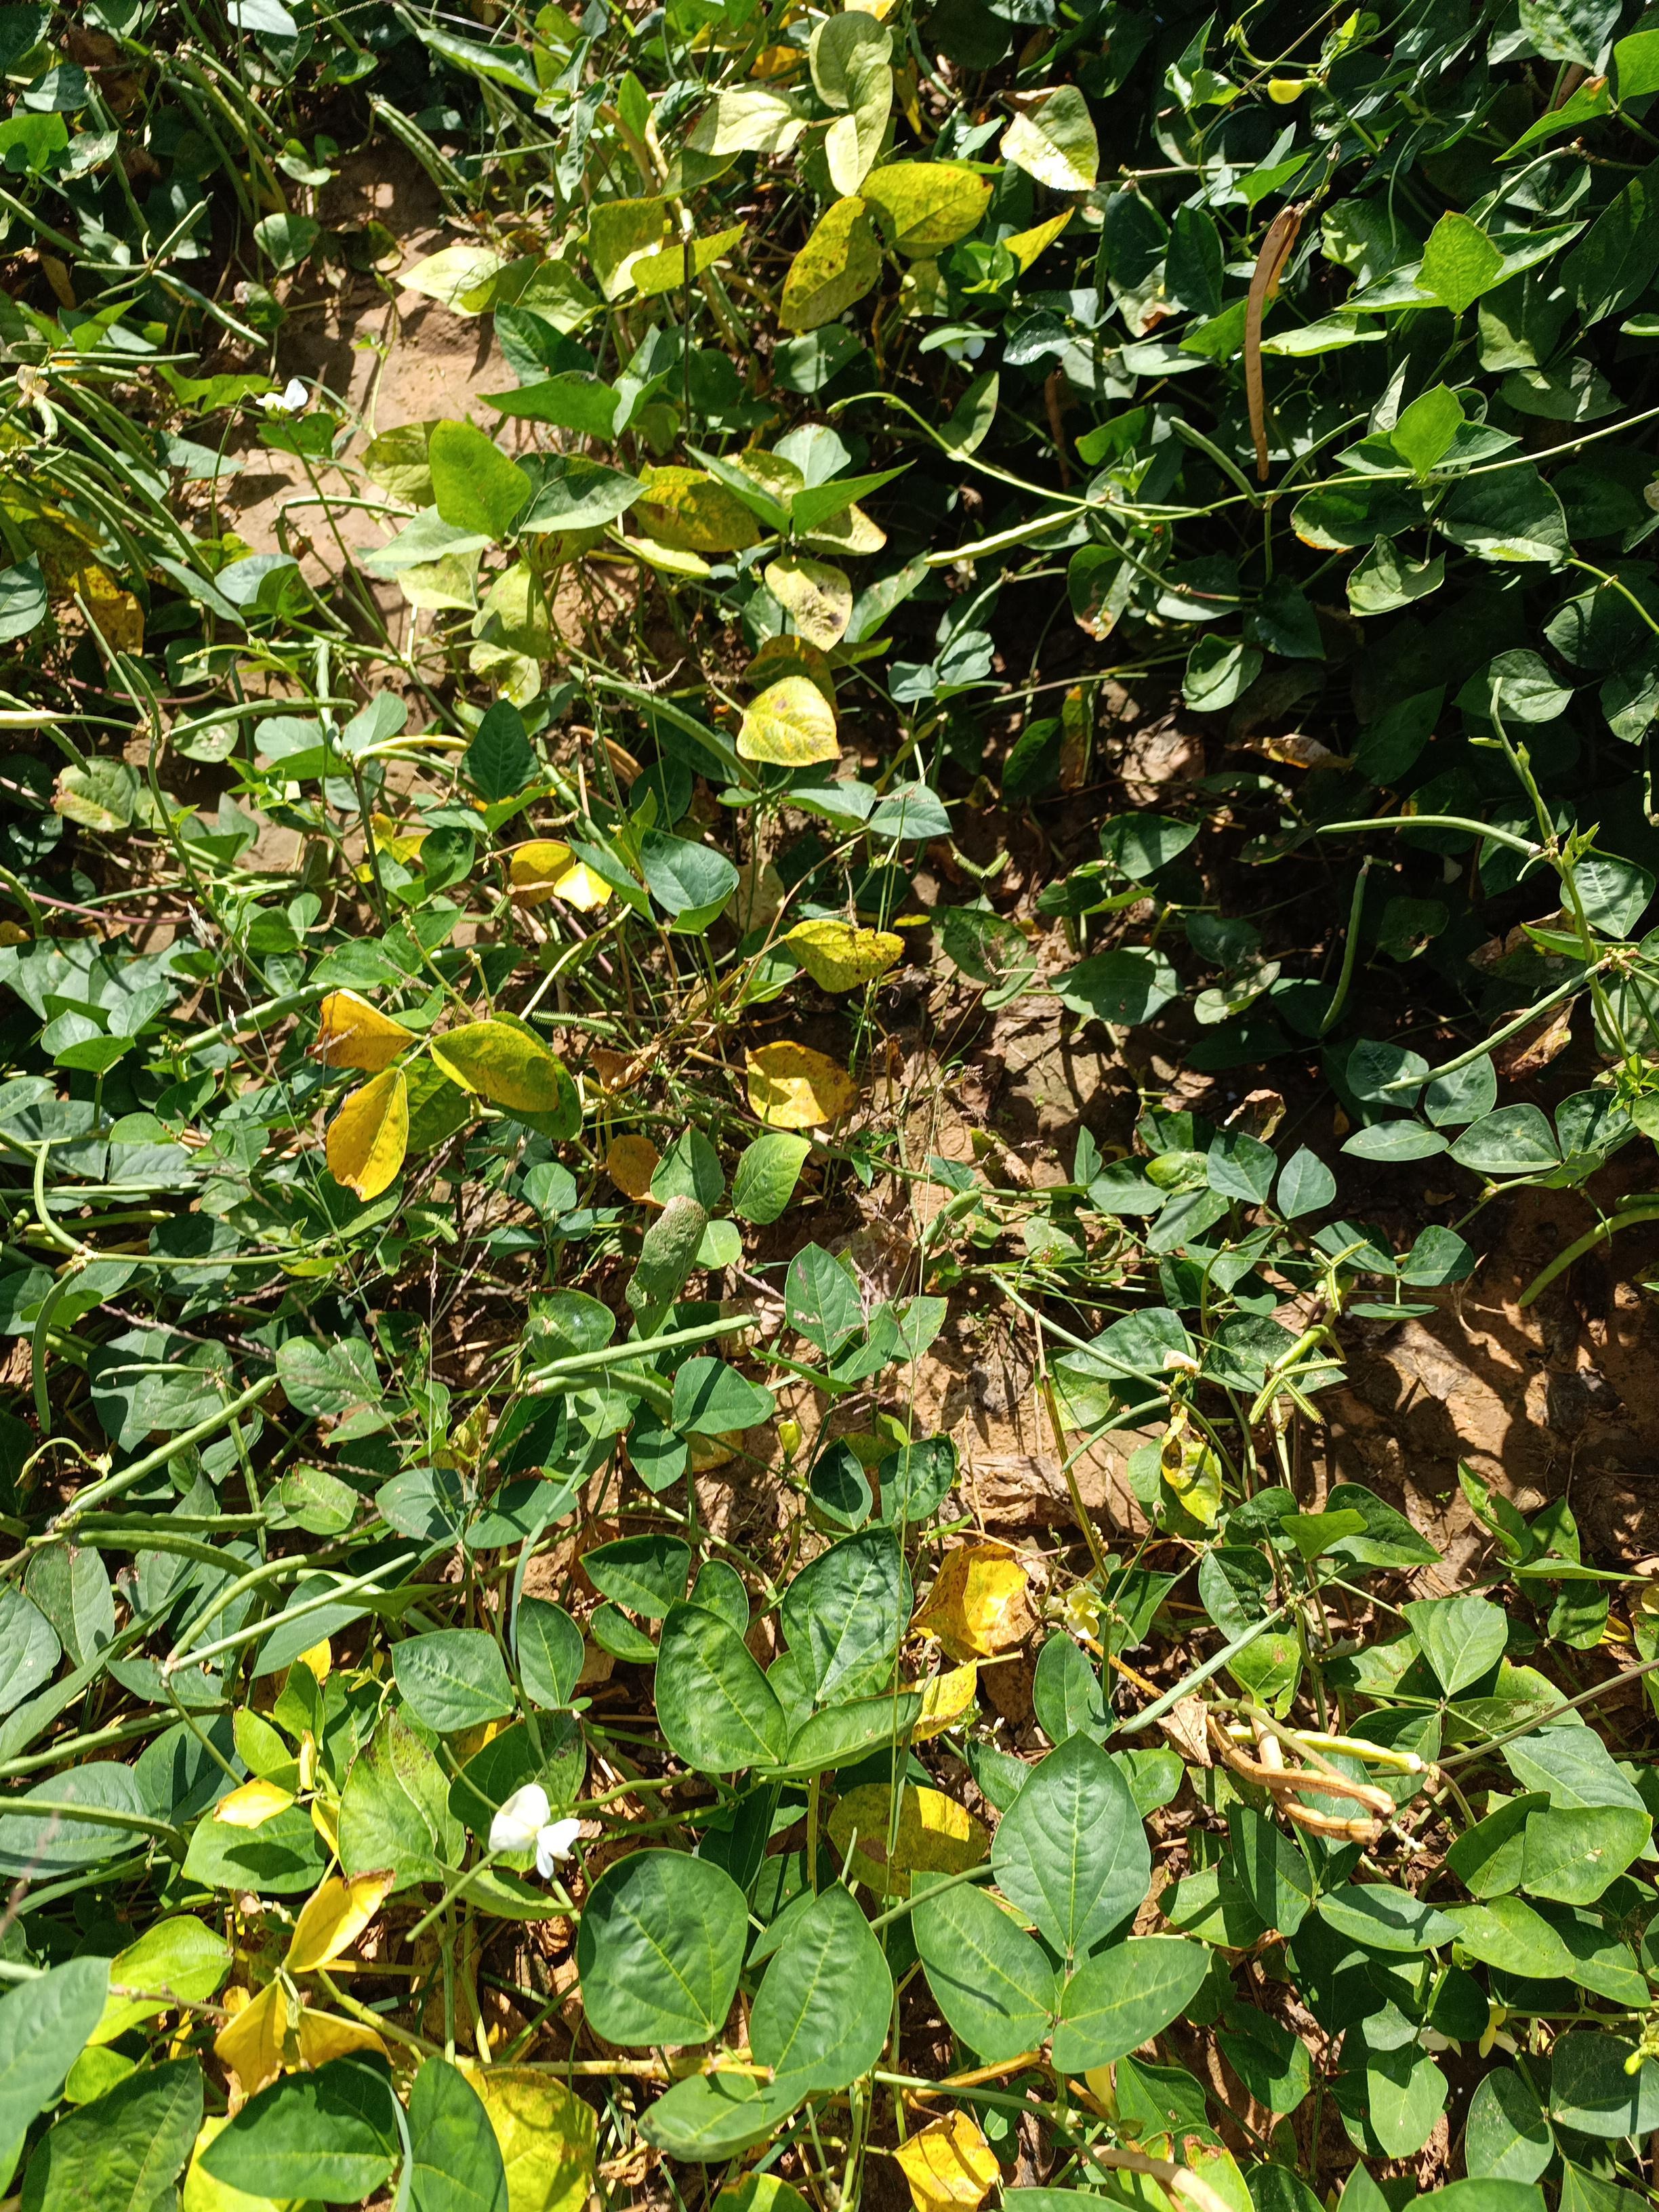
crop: cowpea
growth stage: maturity
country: Nigeria
